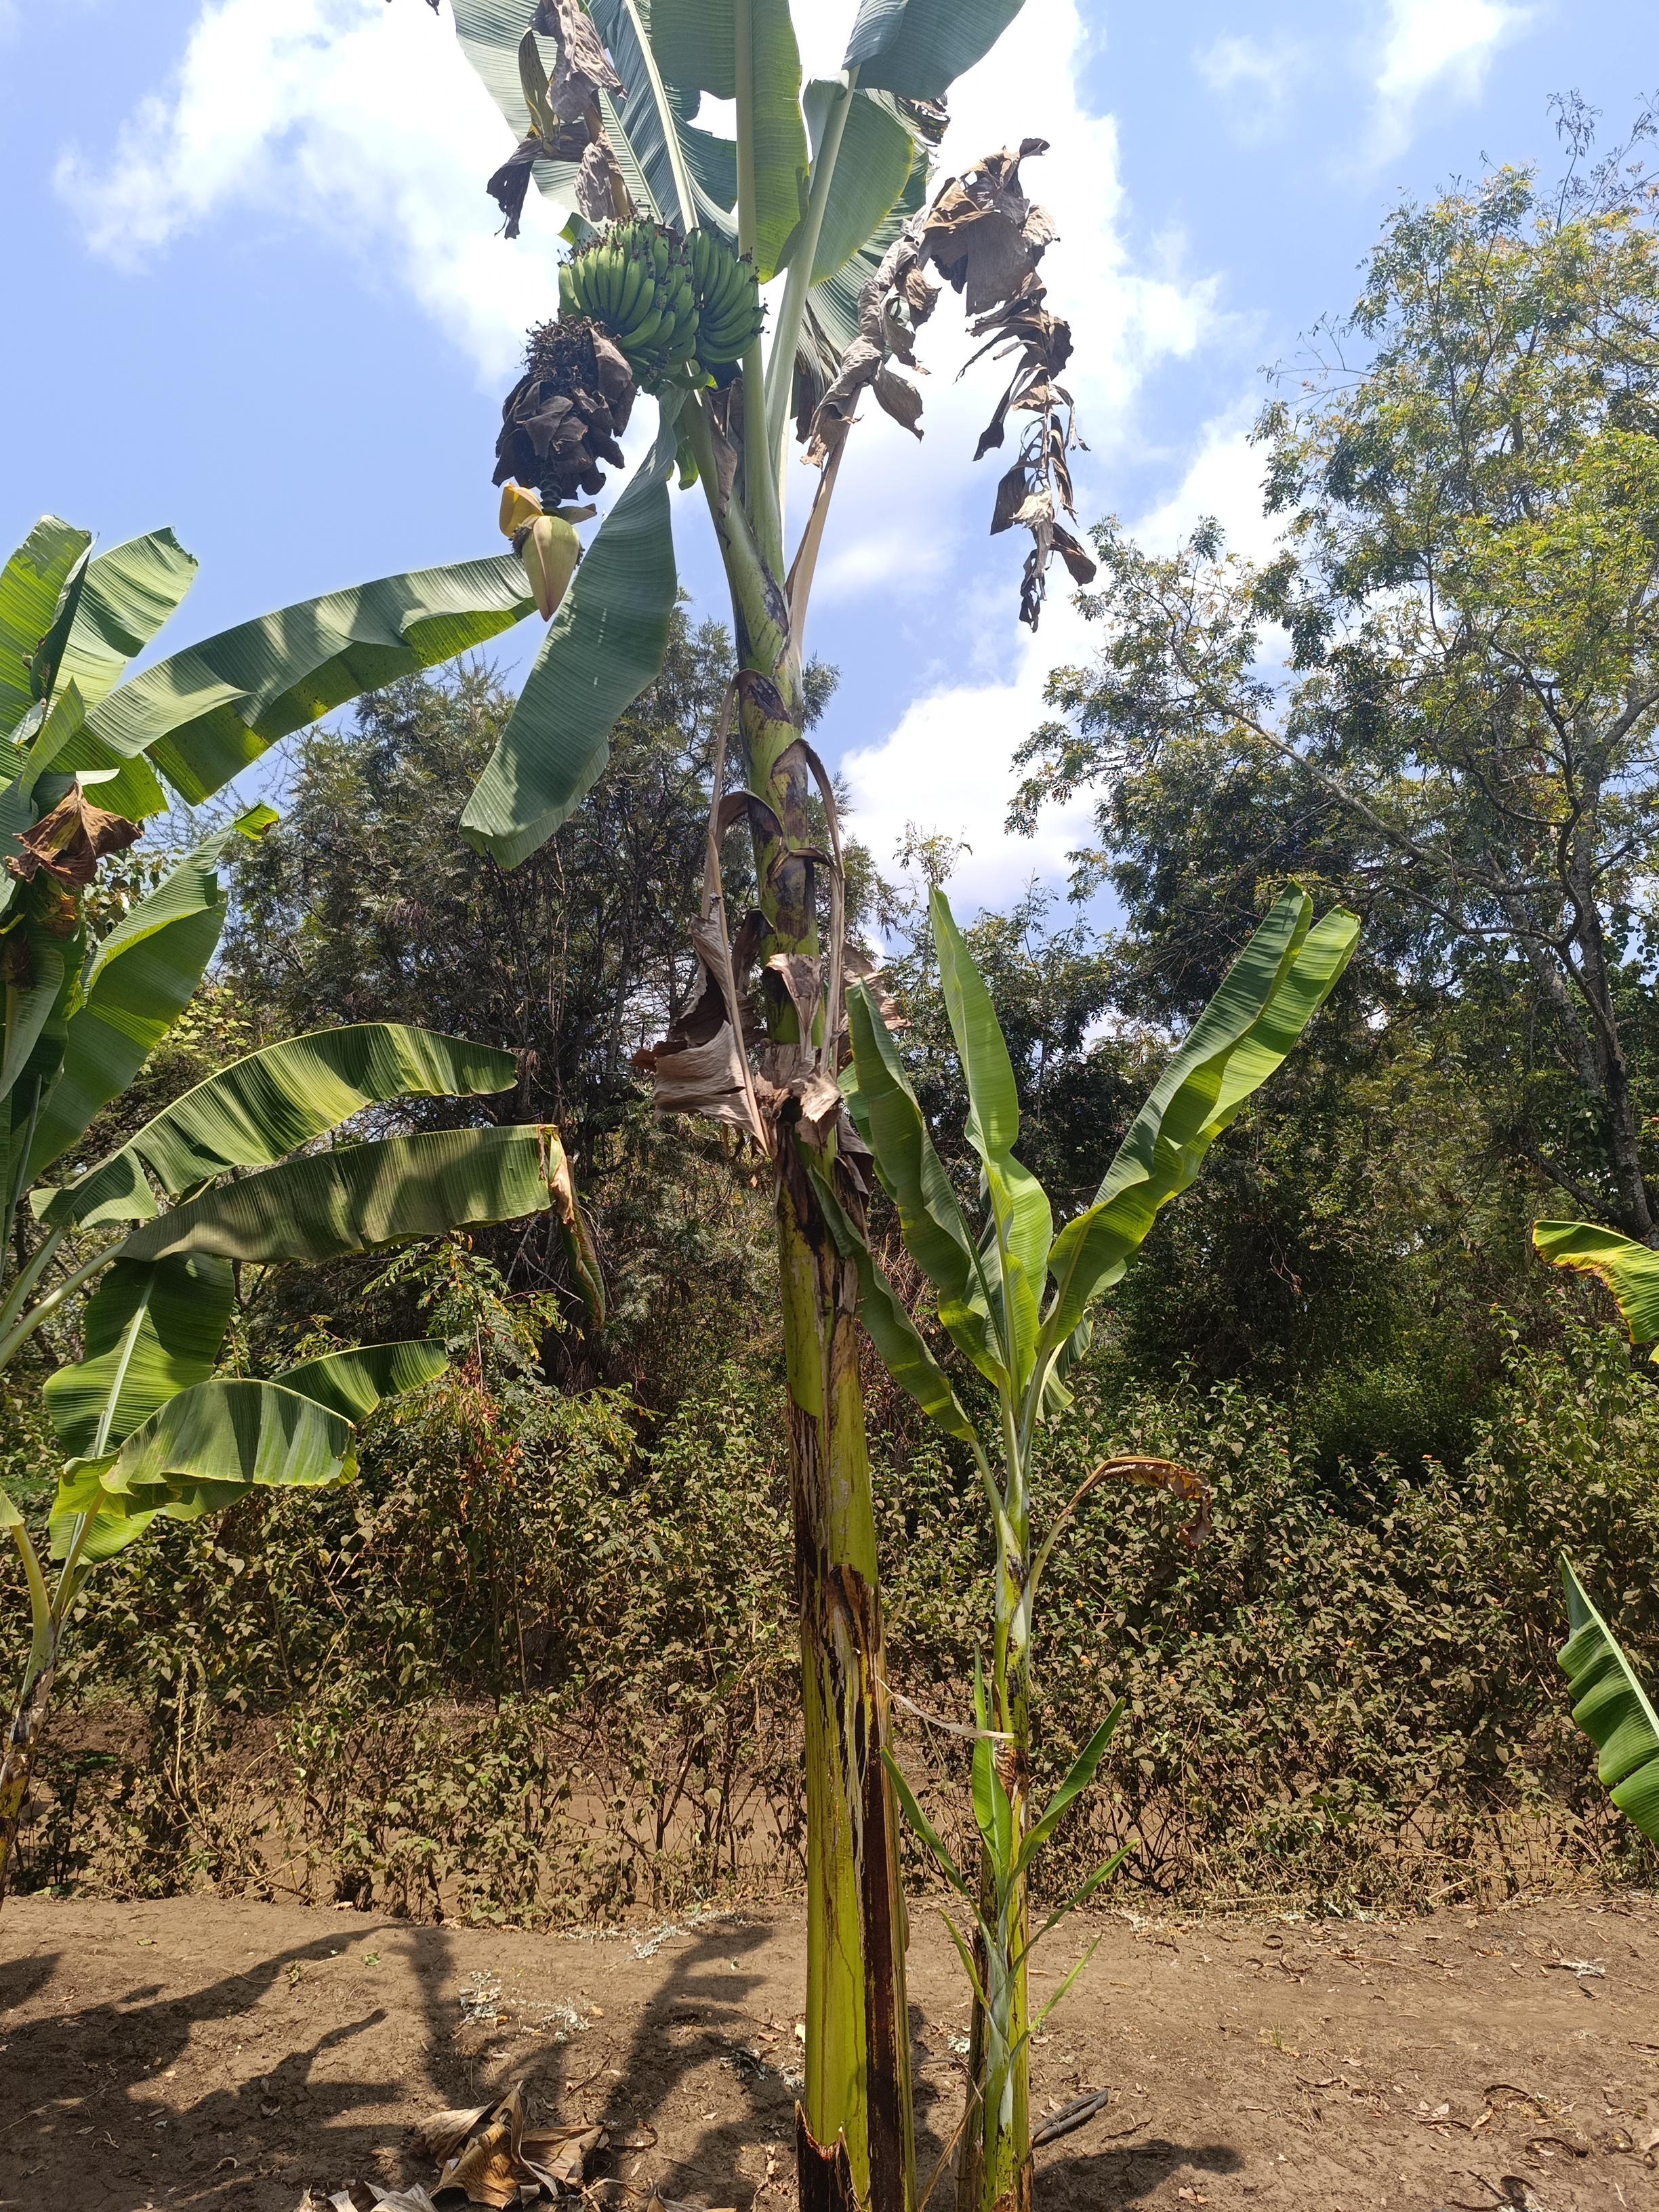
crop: banana
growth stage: development fruit
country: Tanzania
